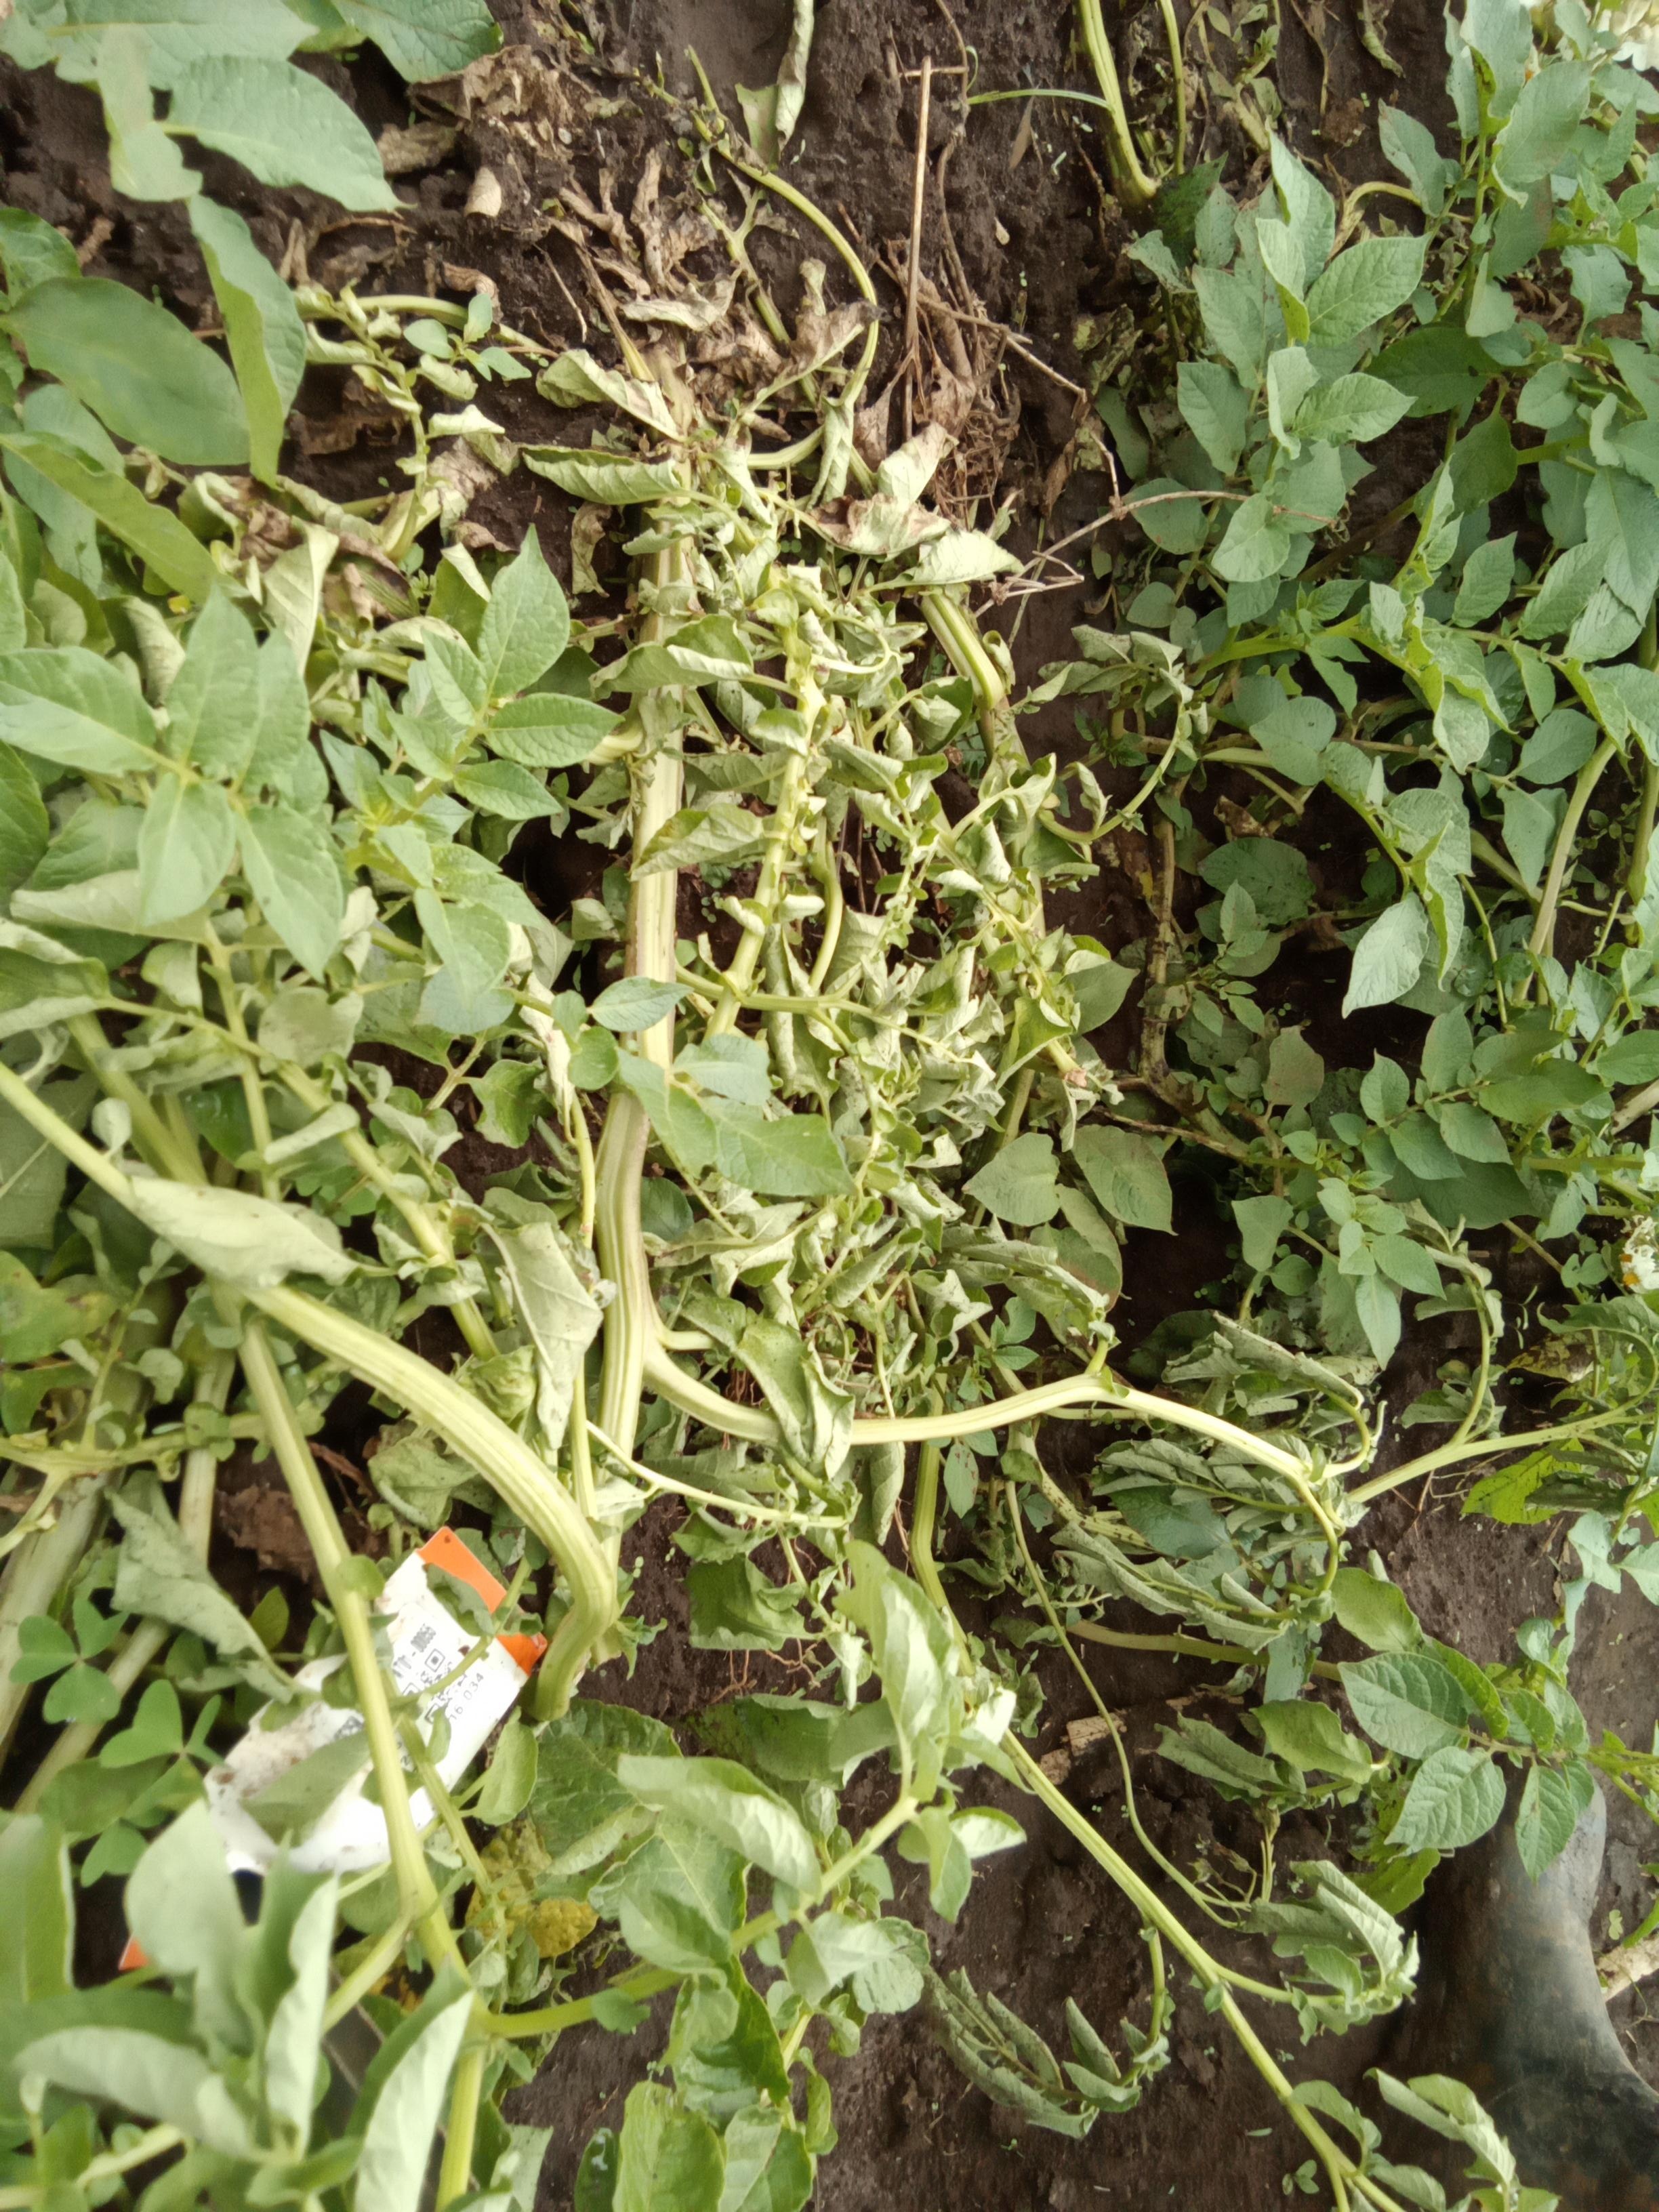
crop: potato
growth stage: flowering
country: Kenya
